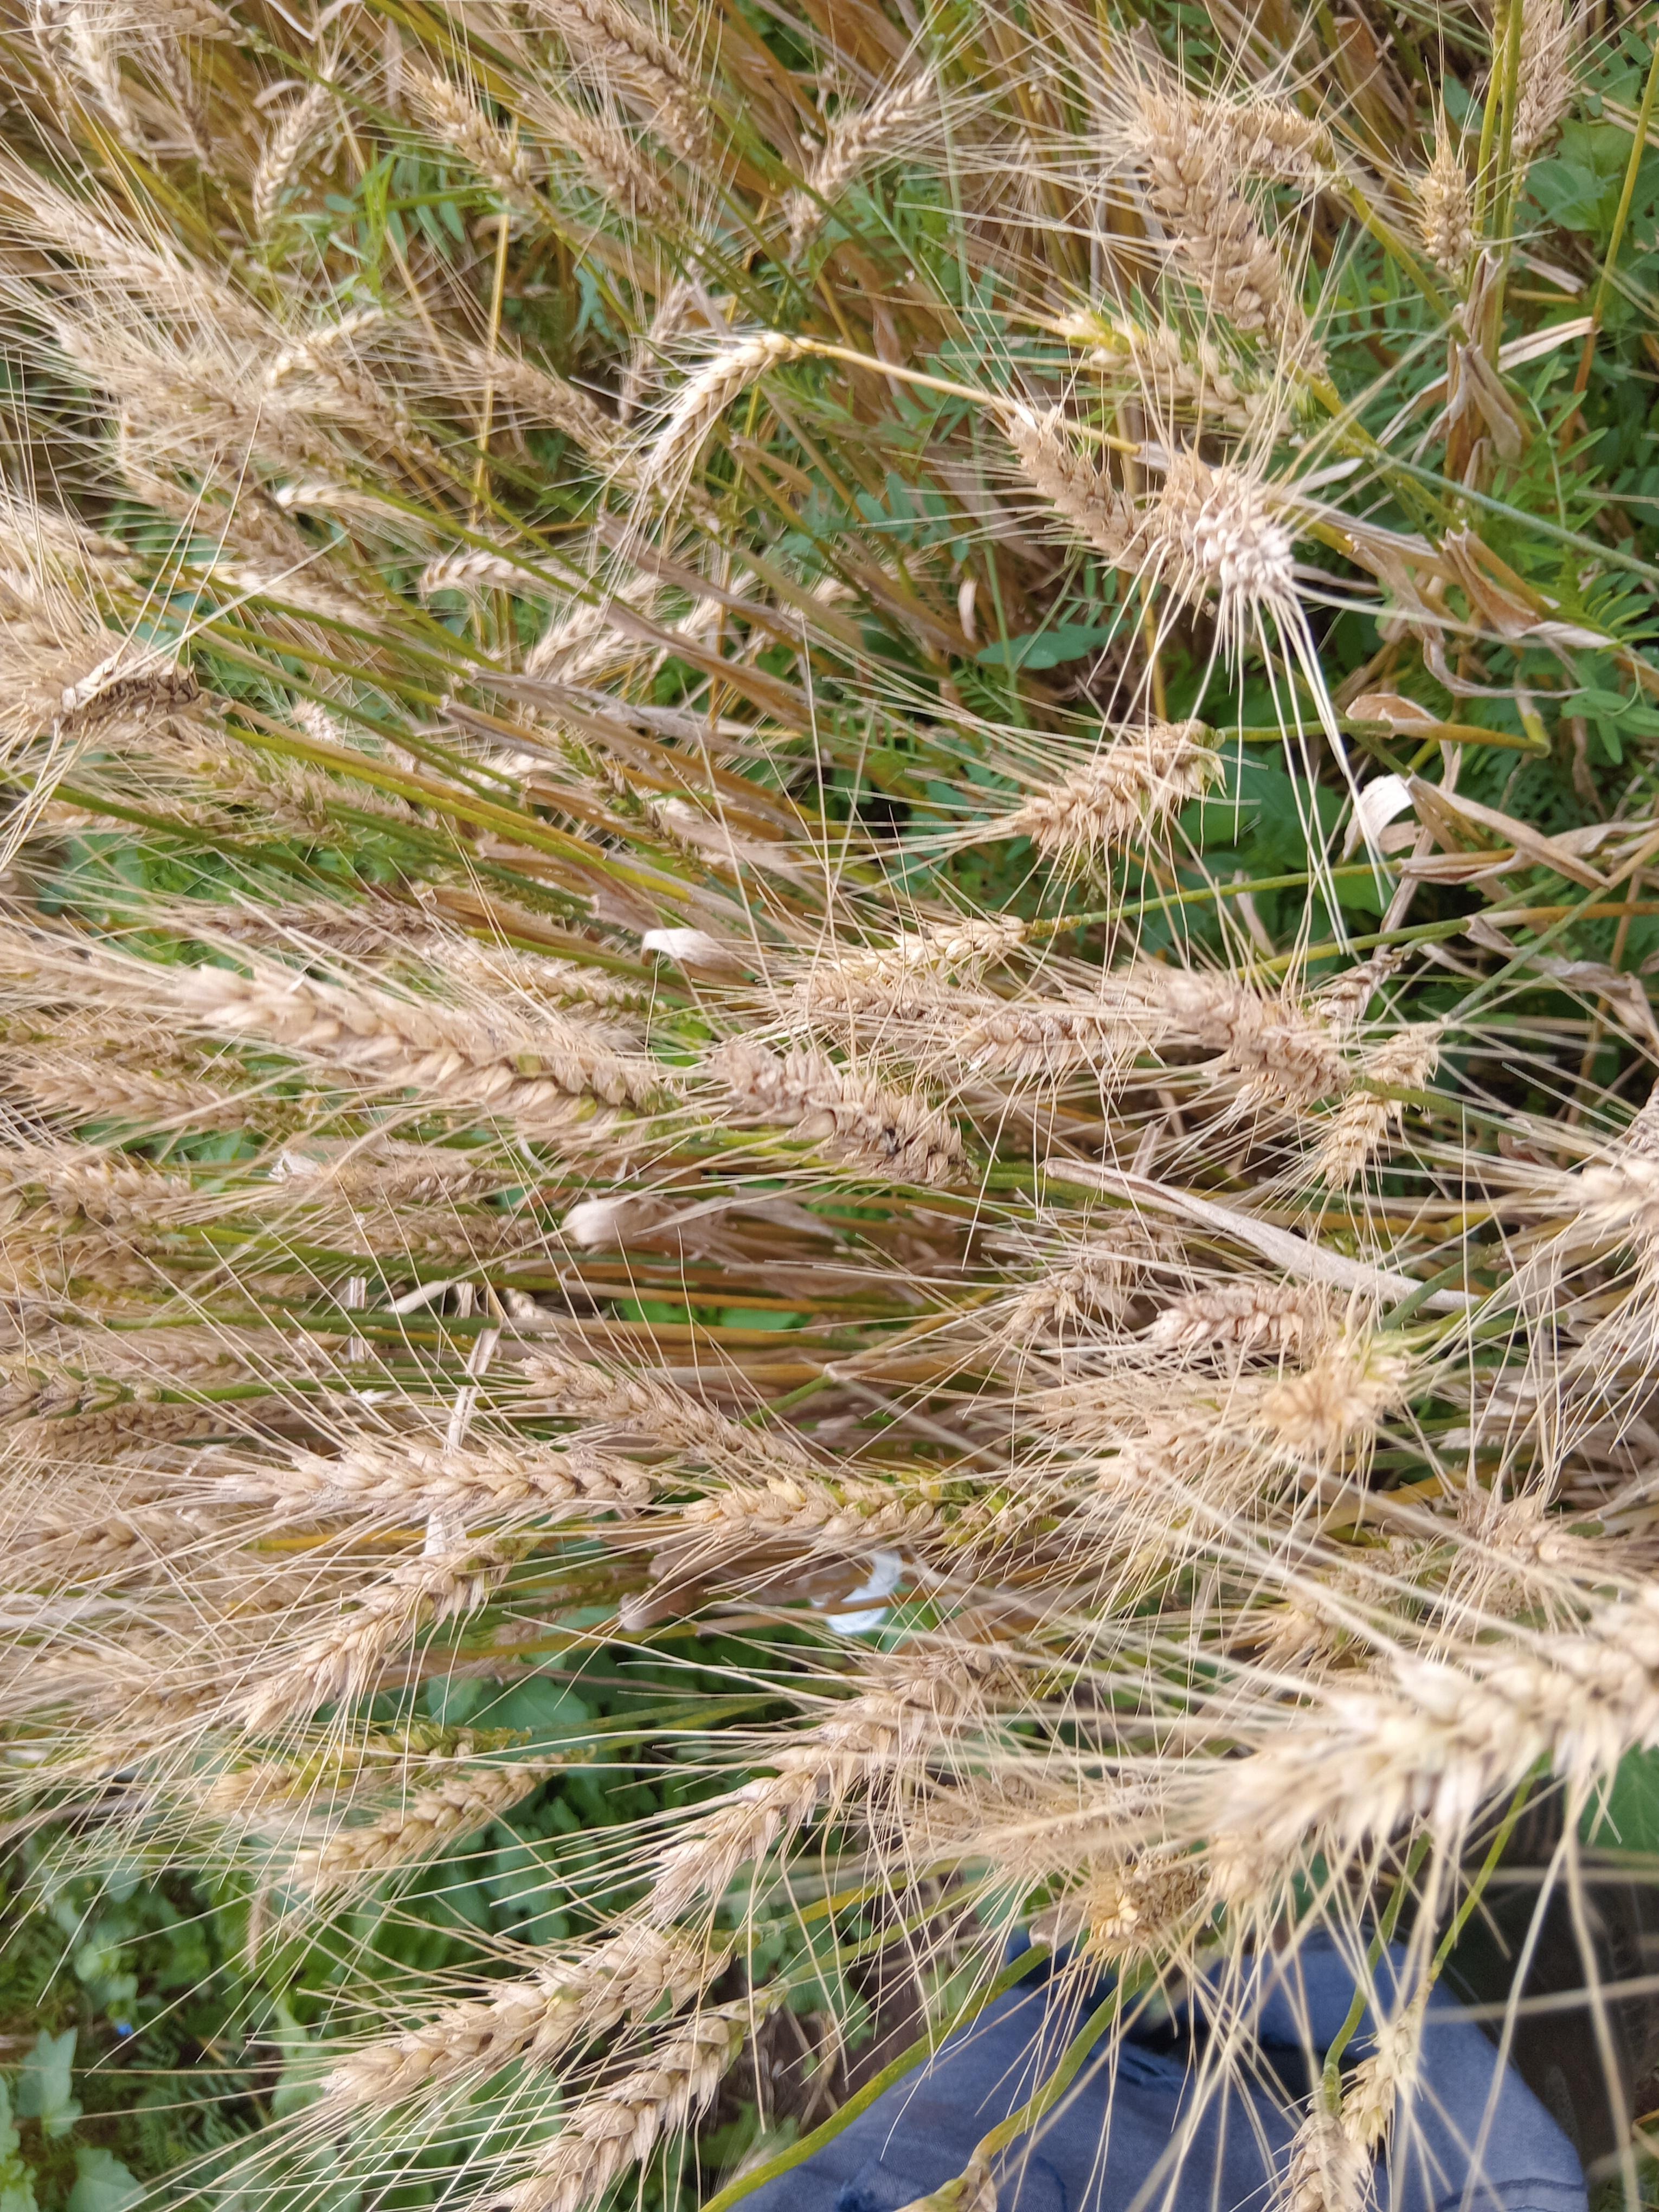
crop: wheat
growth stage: maturity
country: Kenya
